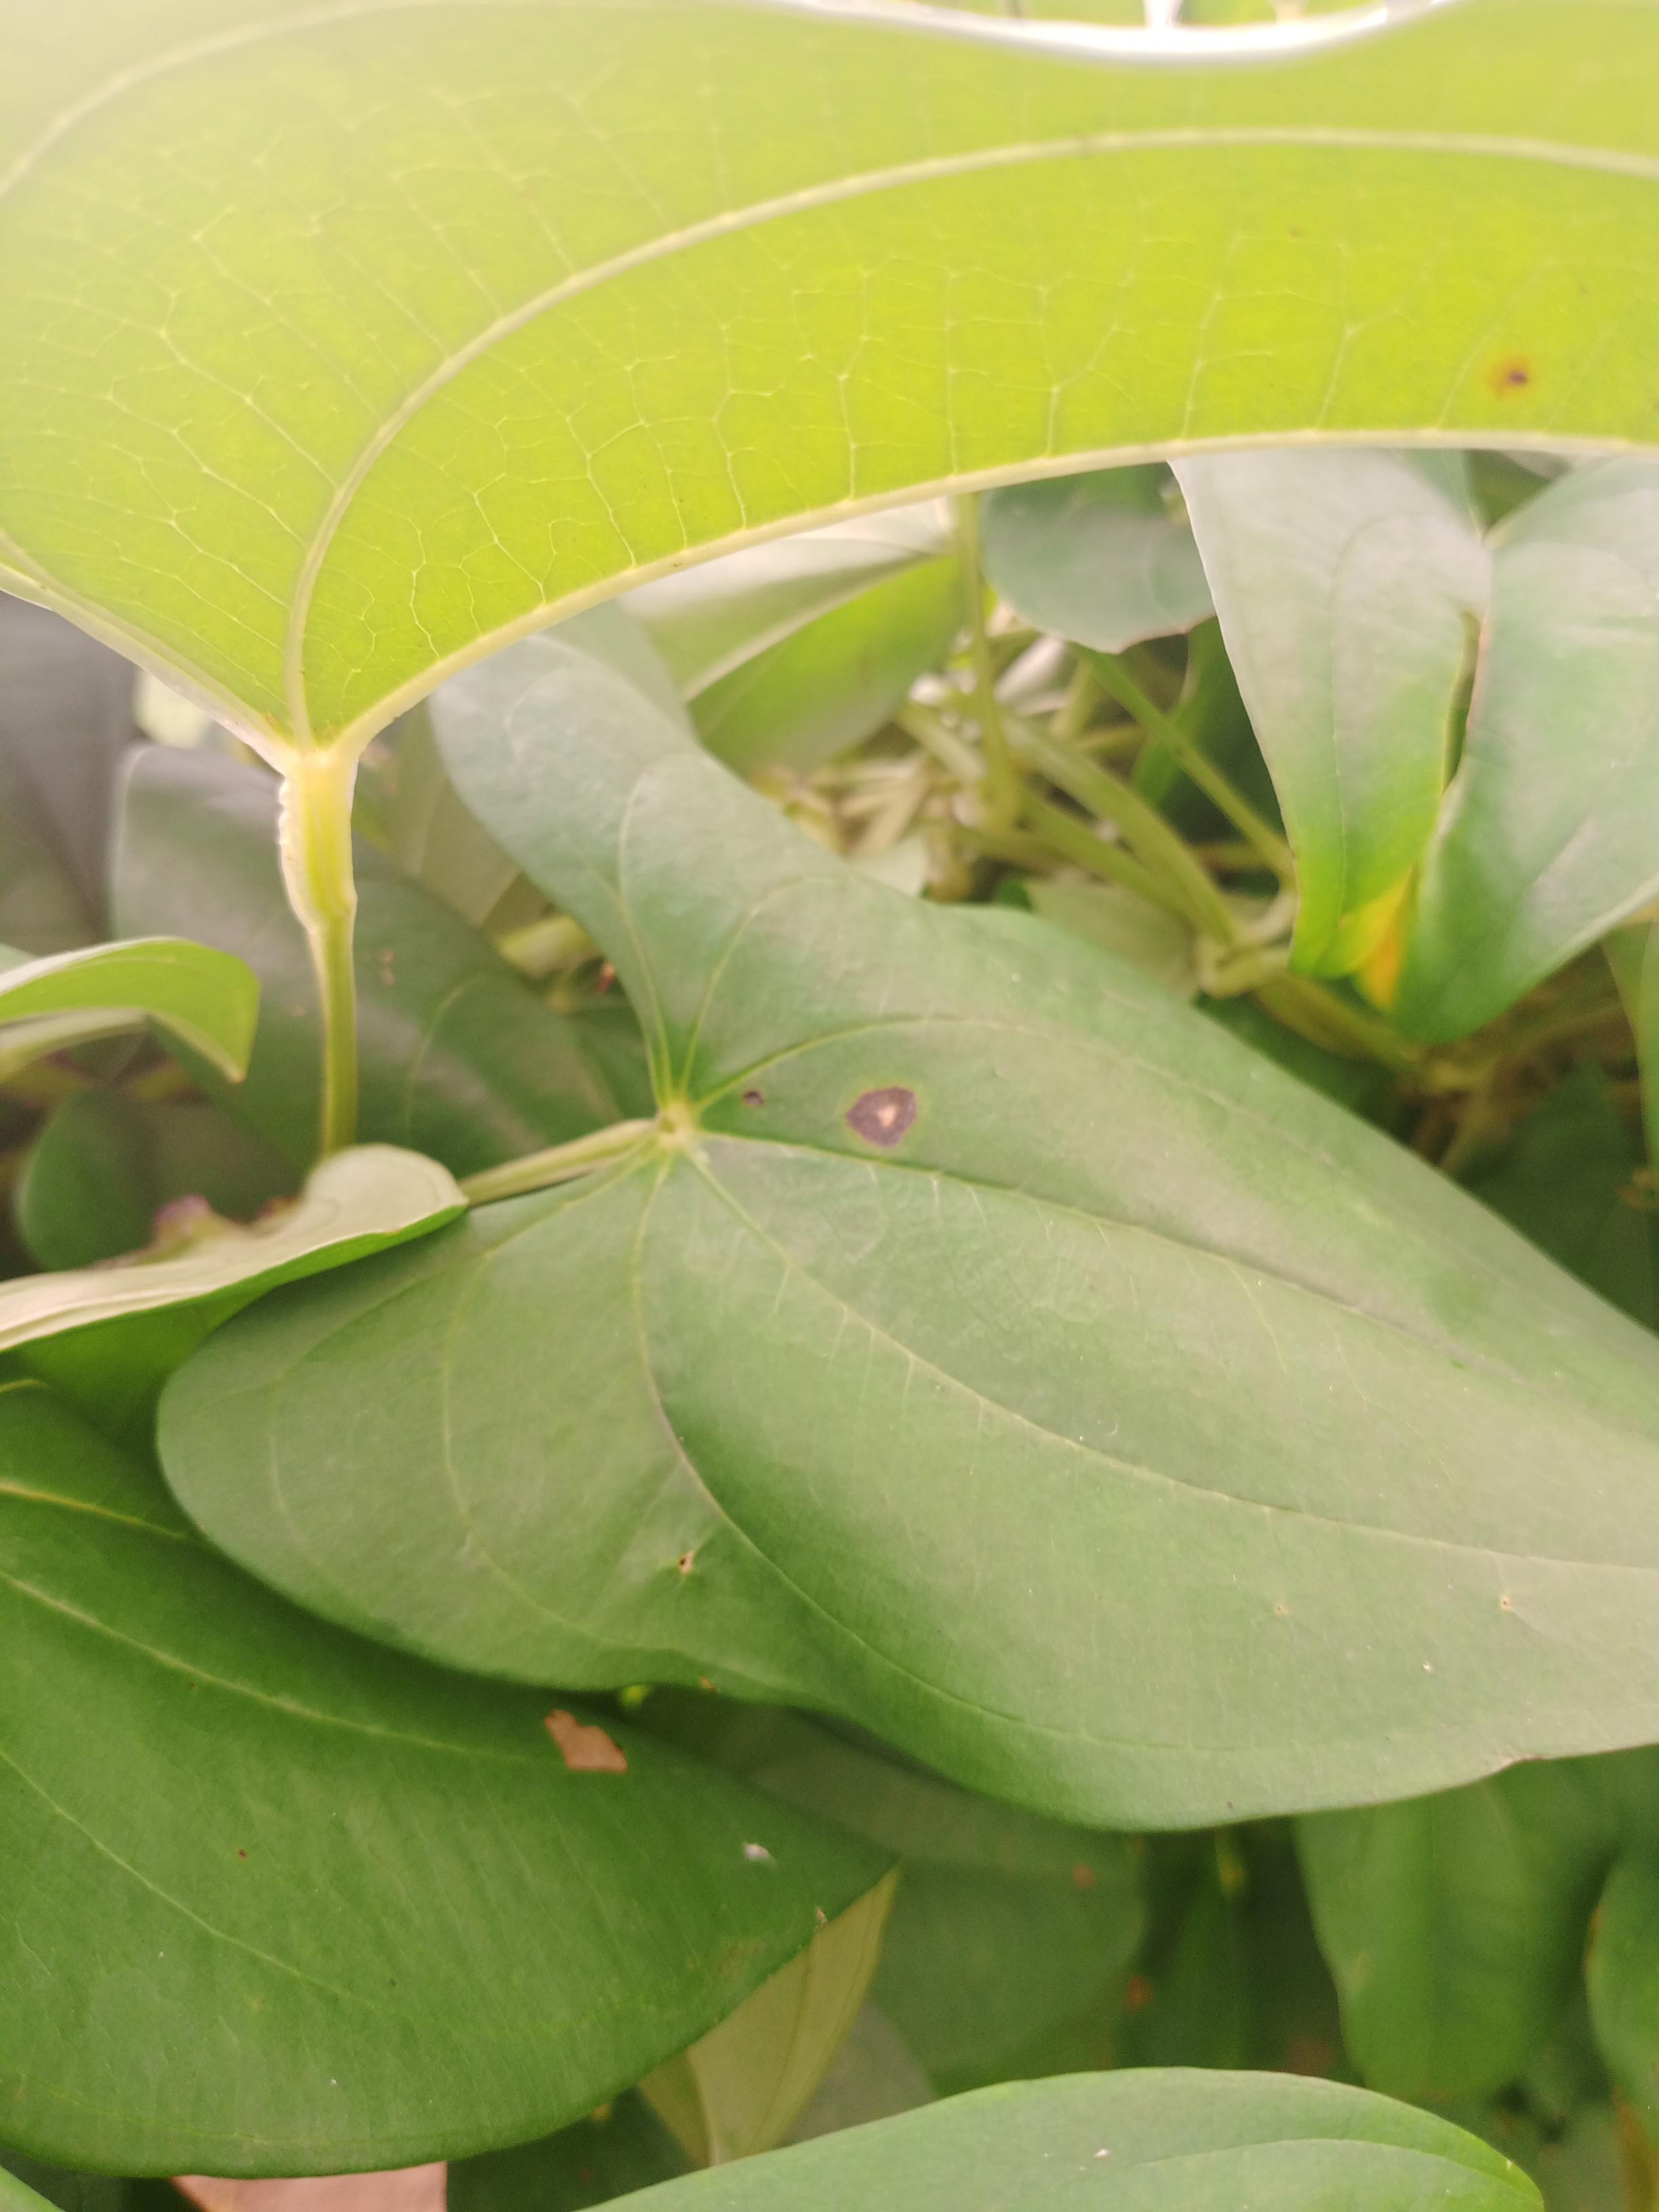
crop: yam
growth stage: vegetative
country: Nigeria
